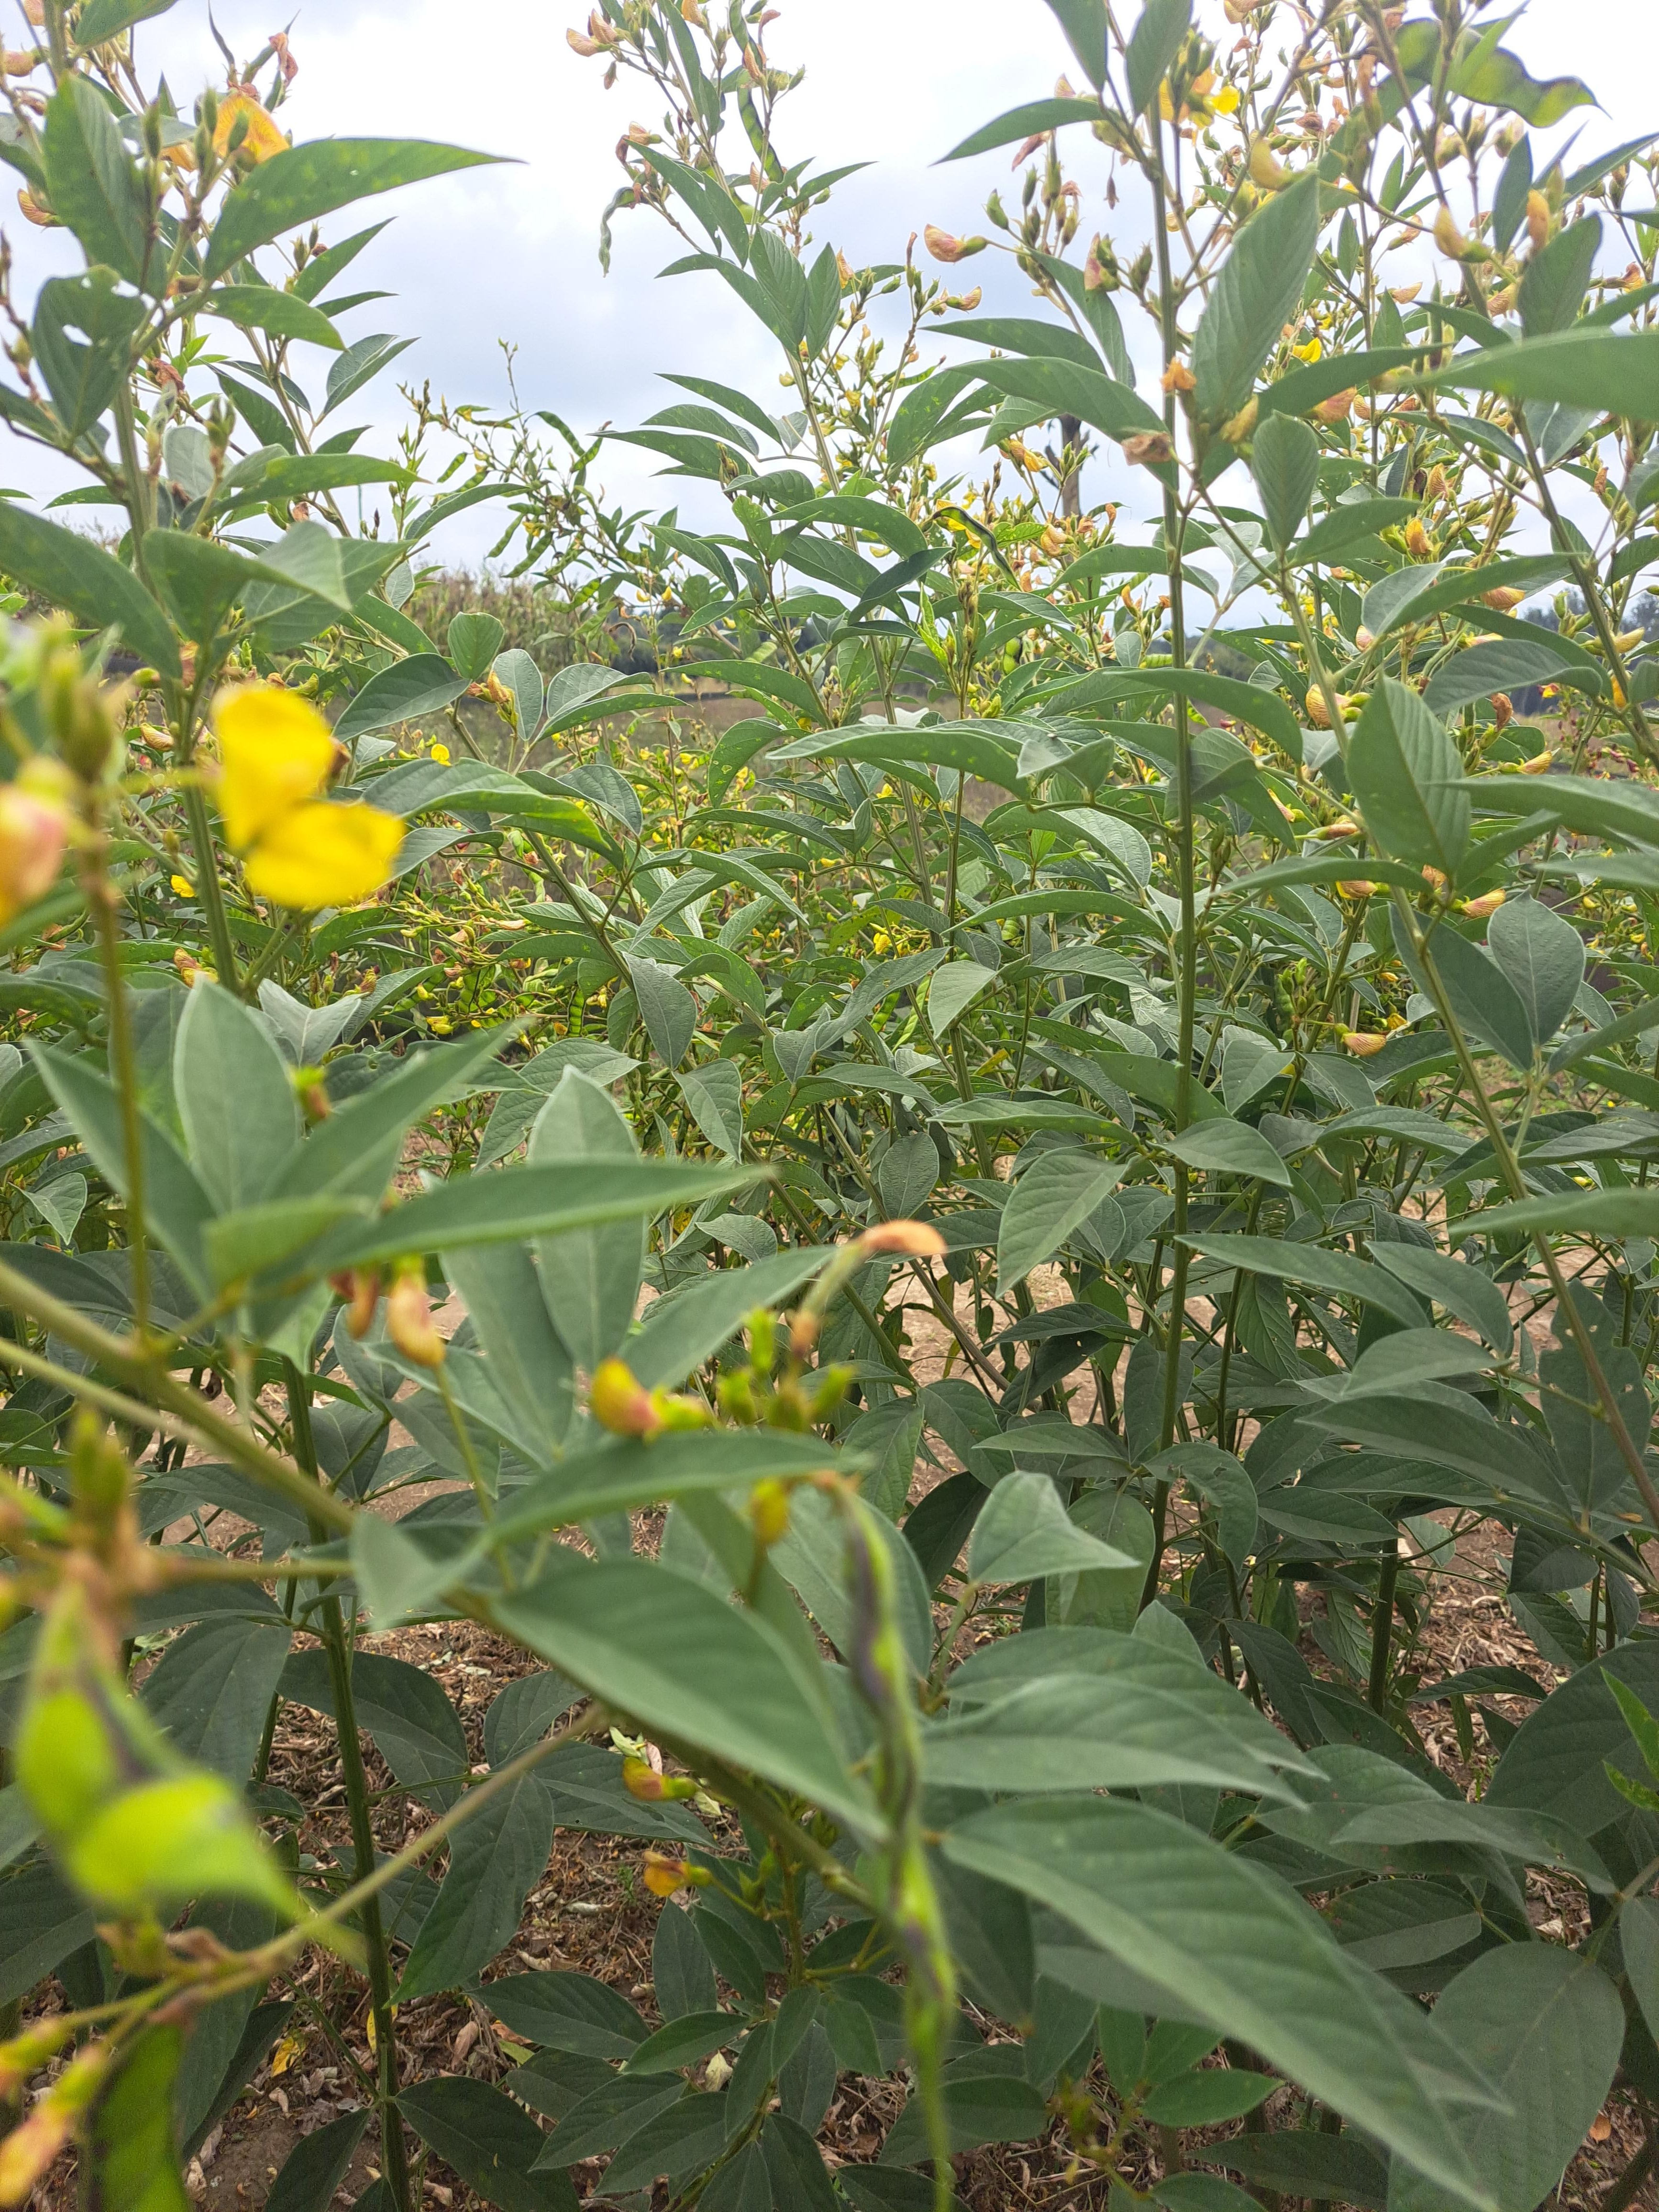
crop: pigeonpea
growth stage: development pod
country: Tanzania
